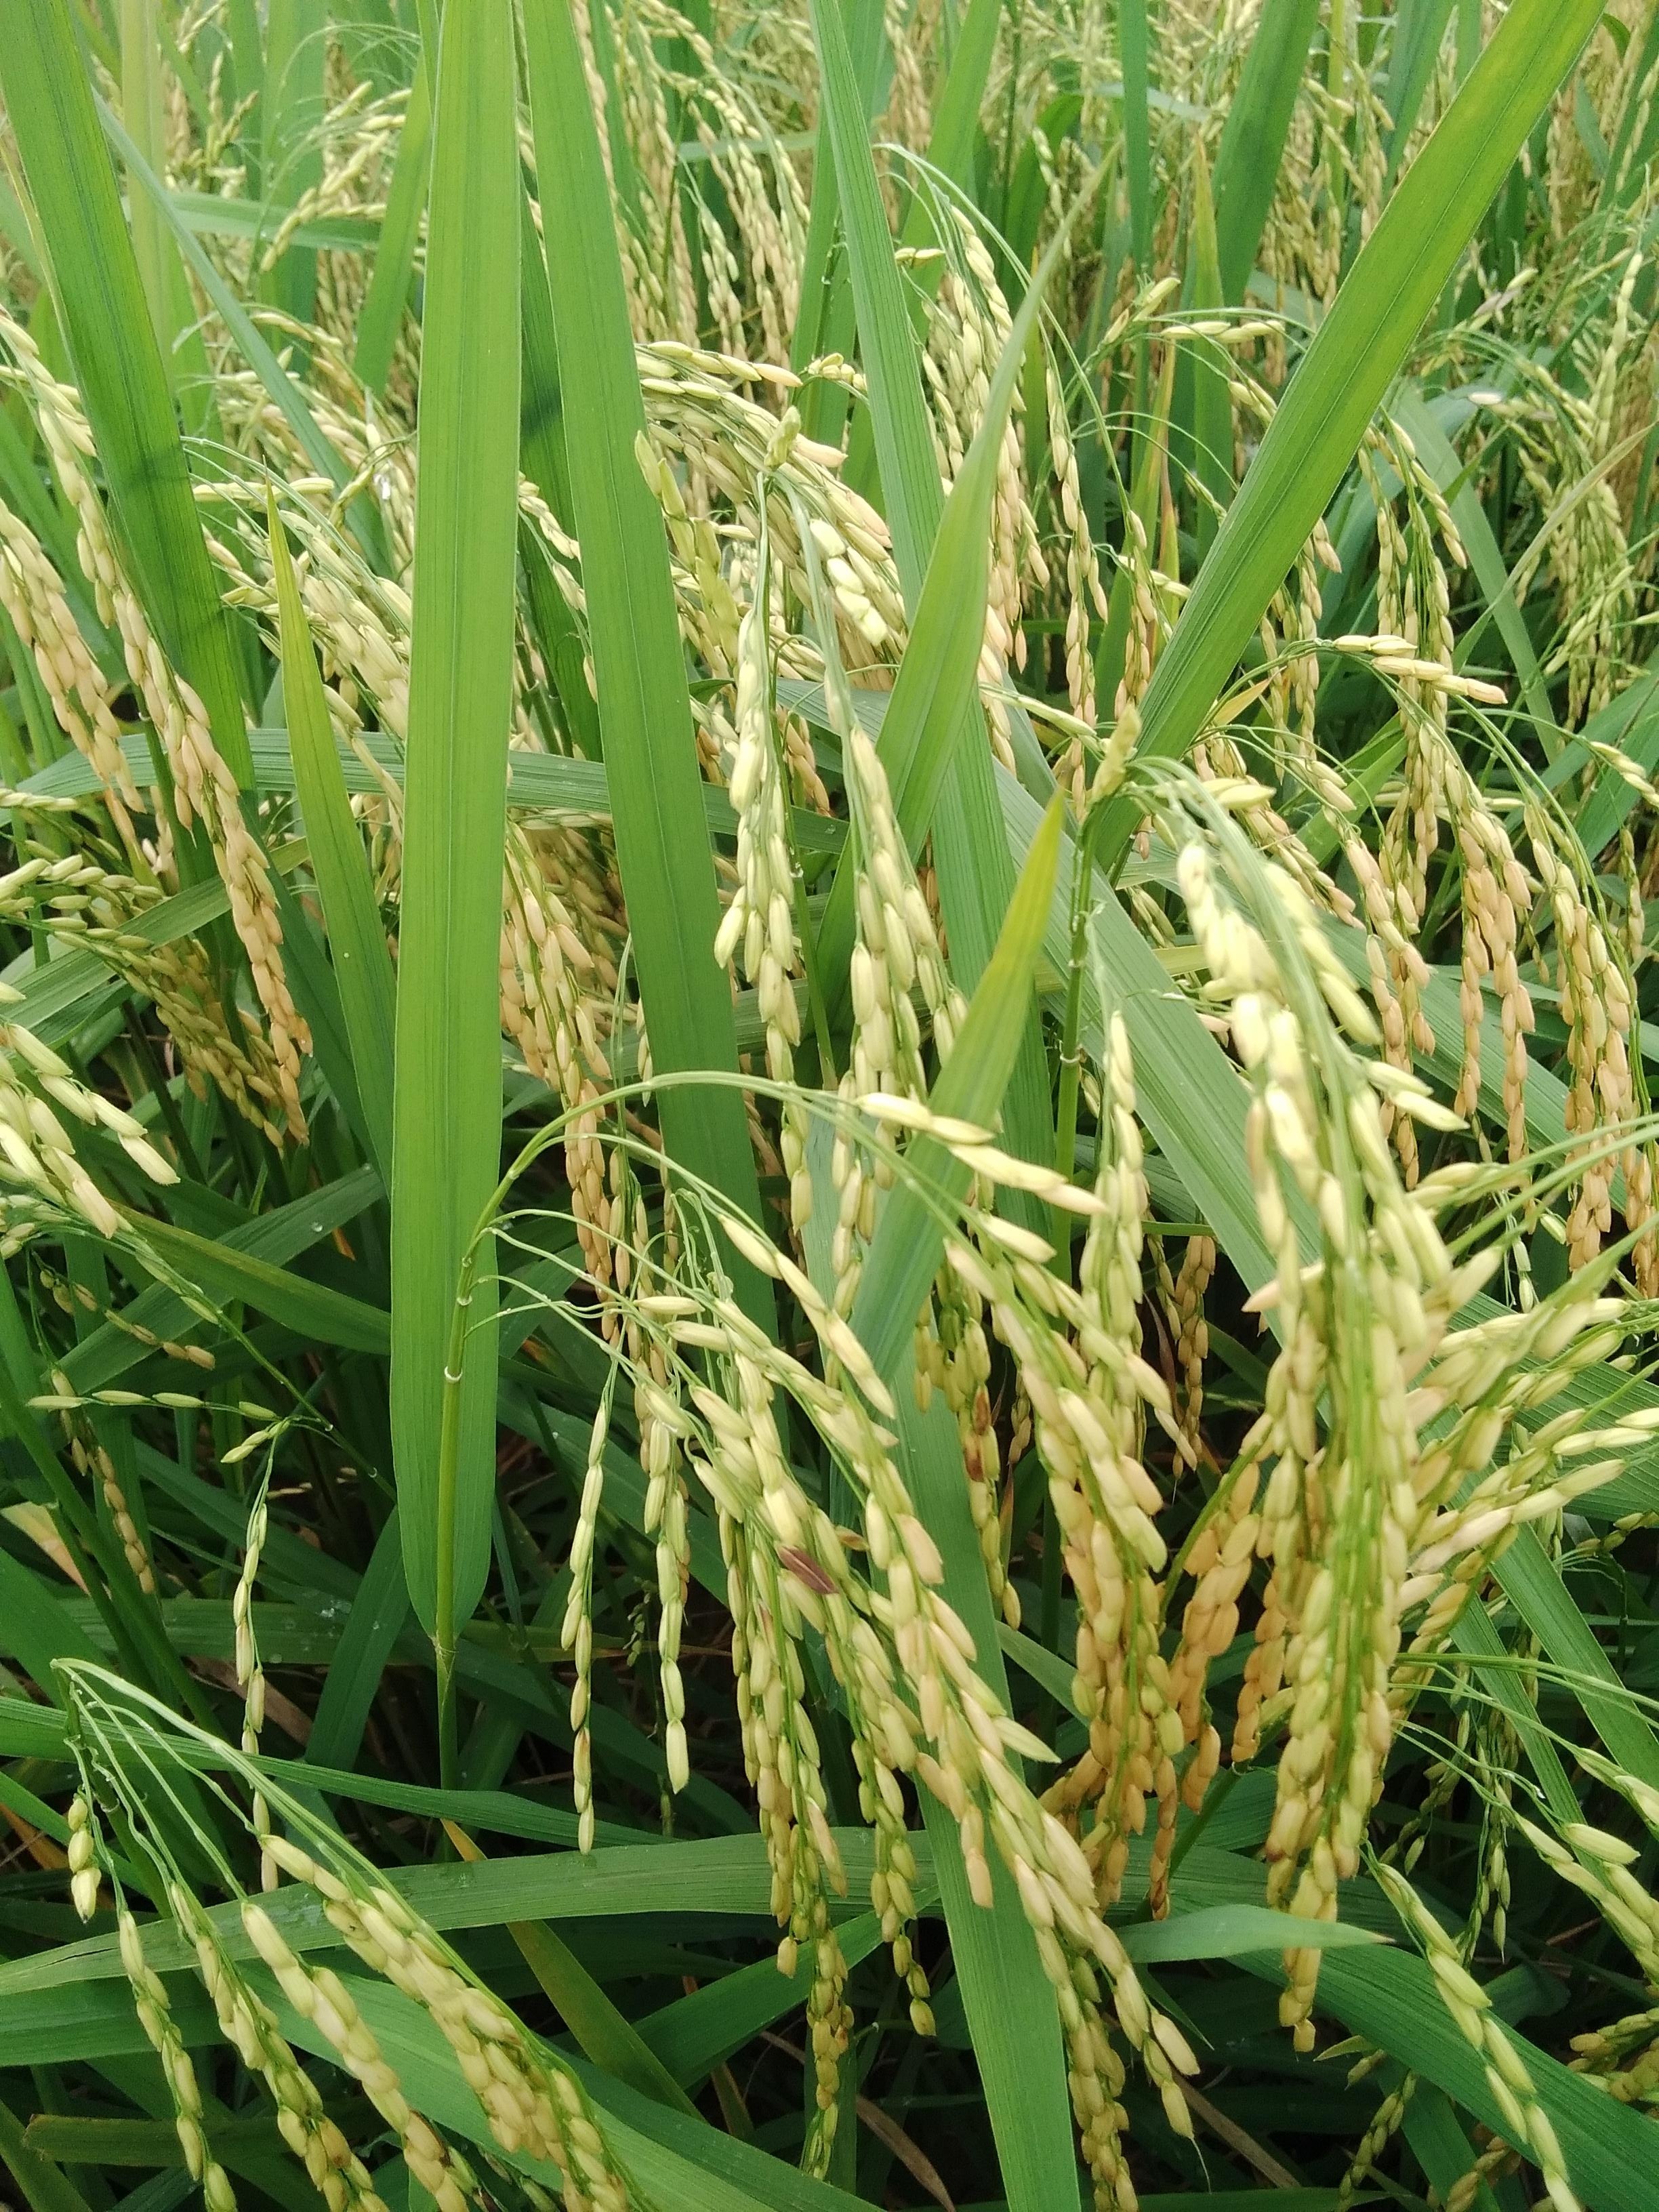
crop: rice
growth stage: ripening
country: Nigeria
